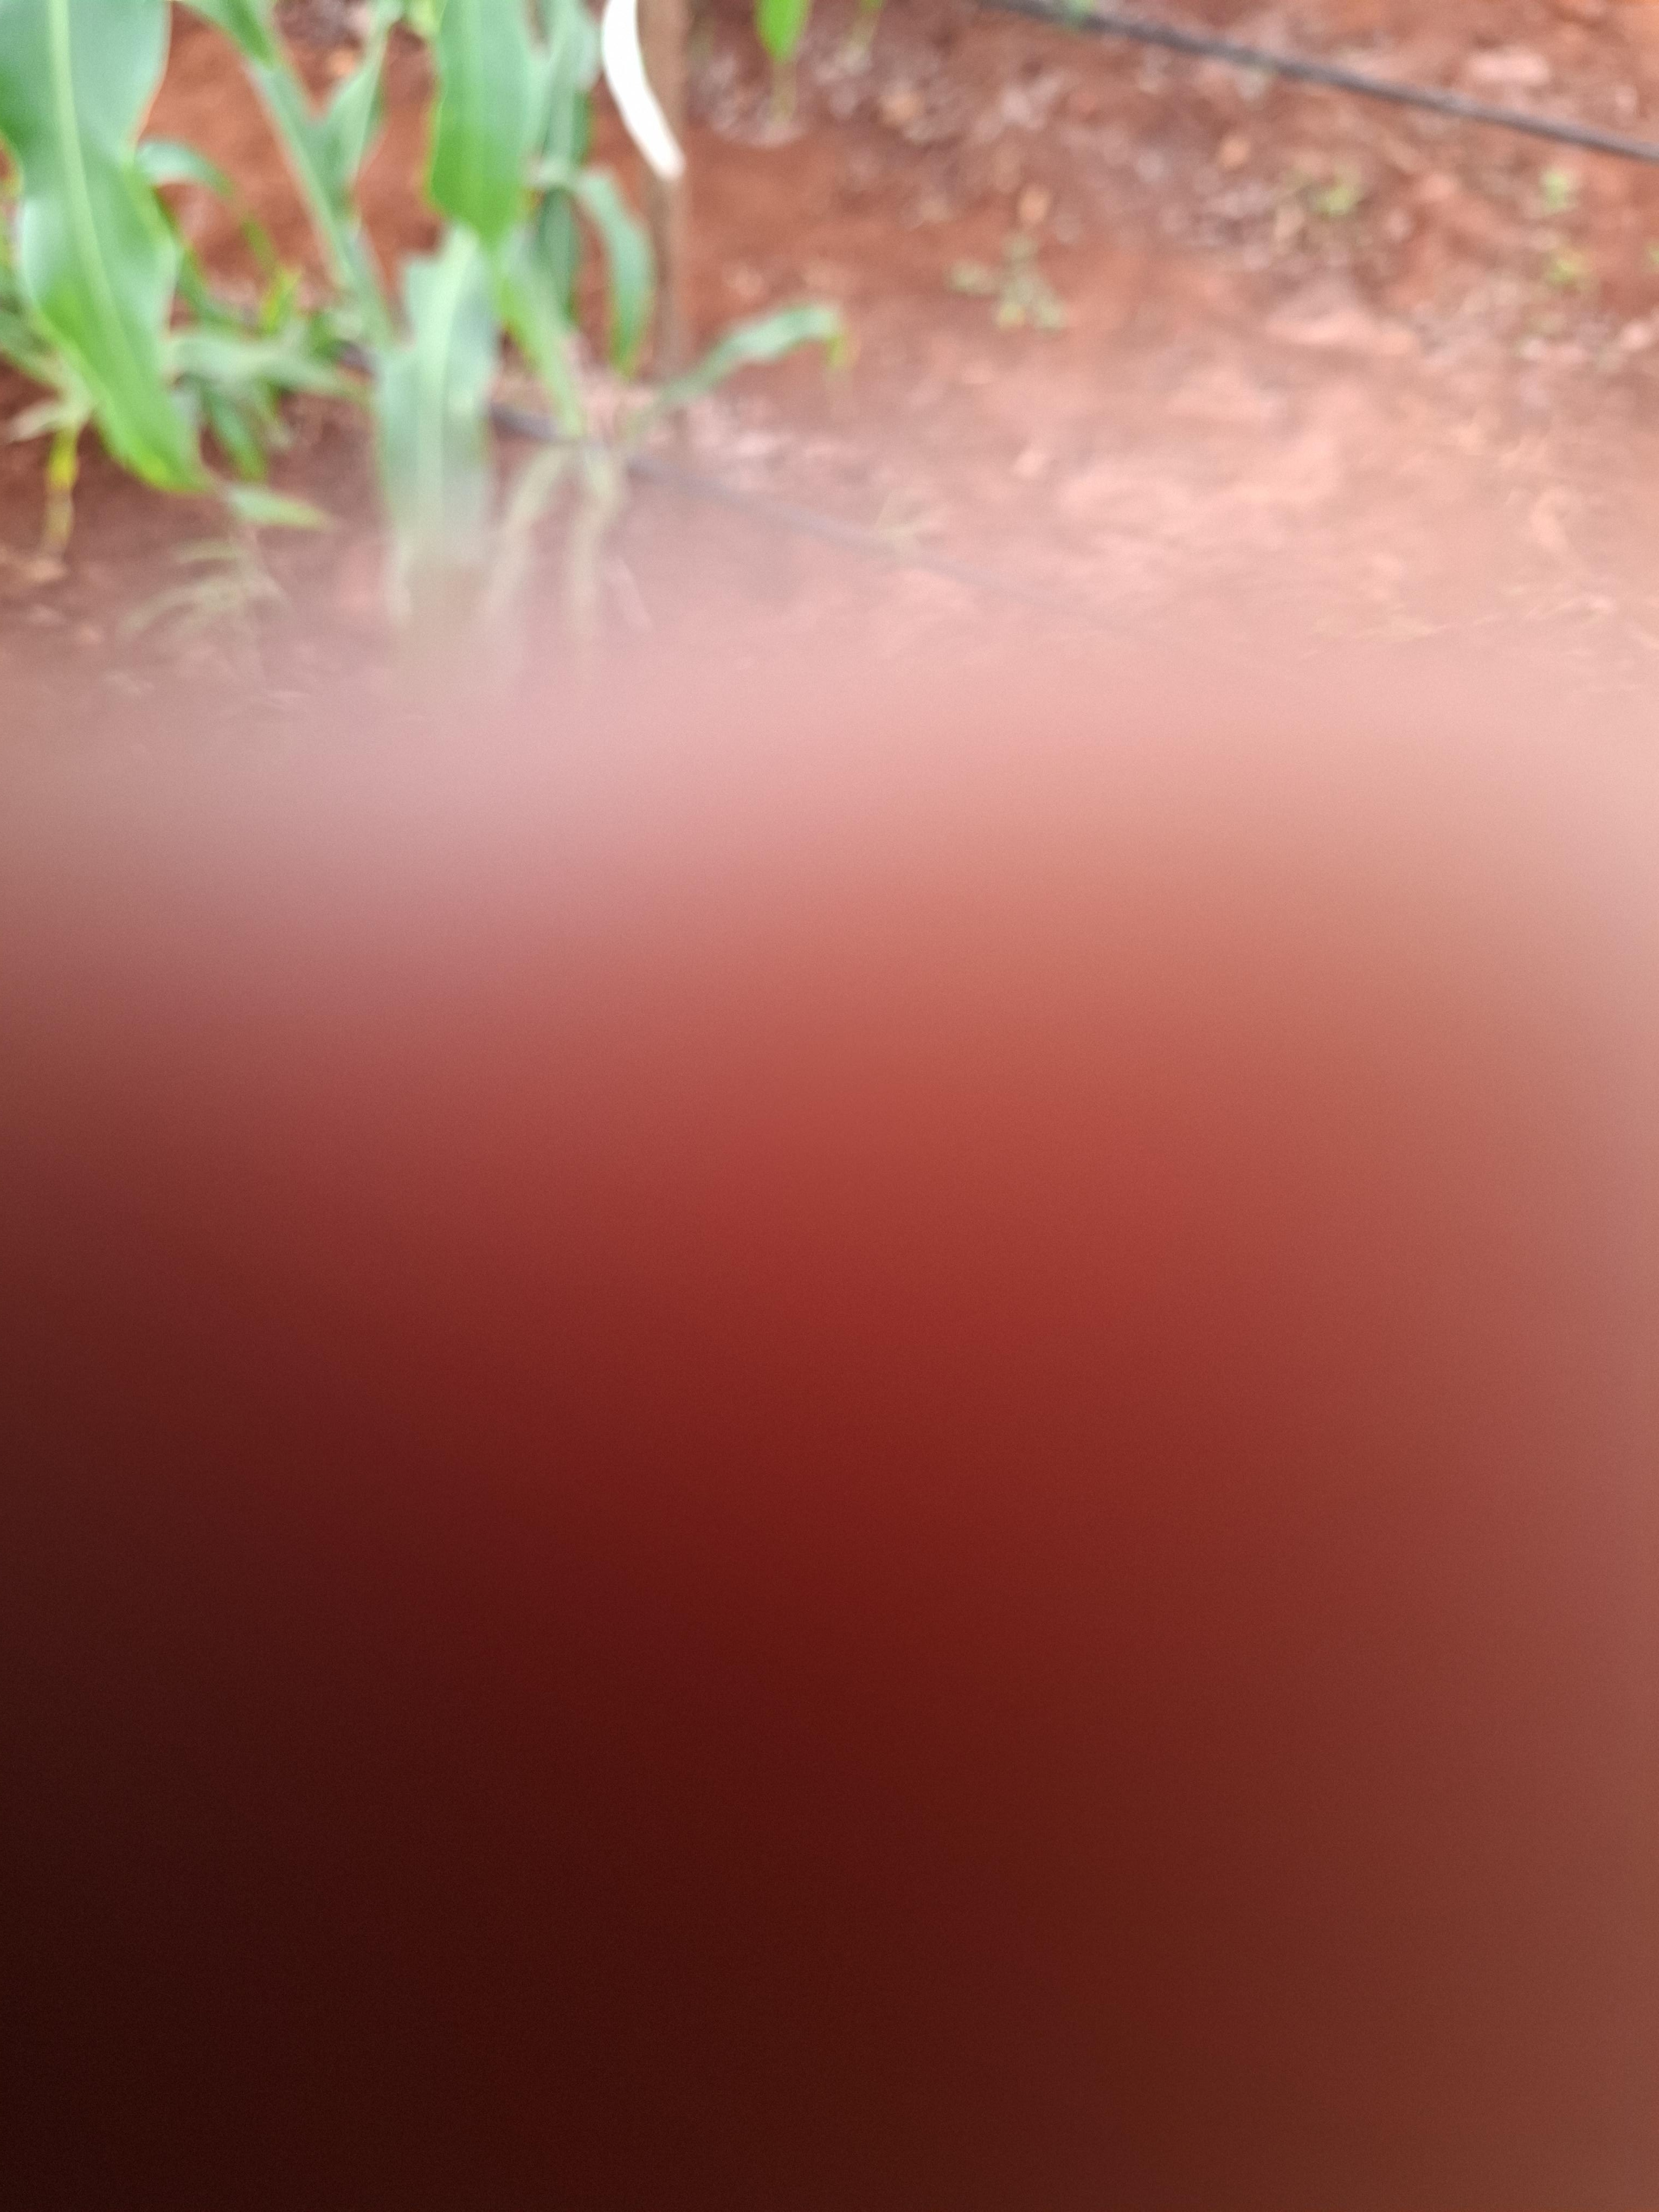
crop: sorghum
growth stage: elongation stem
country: Kenya
